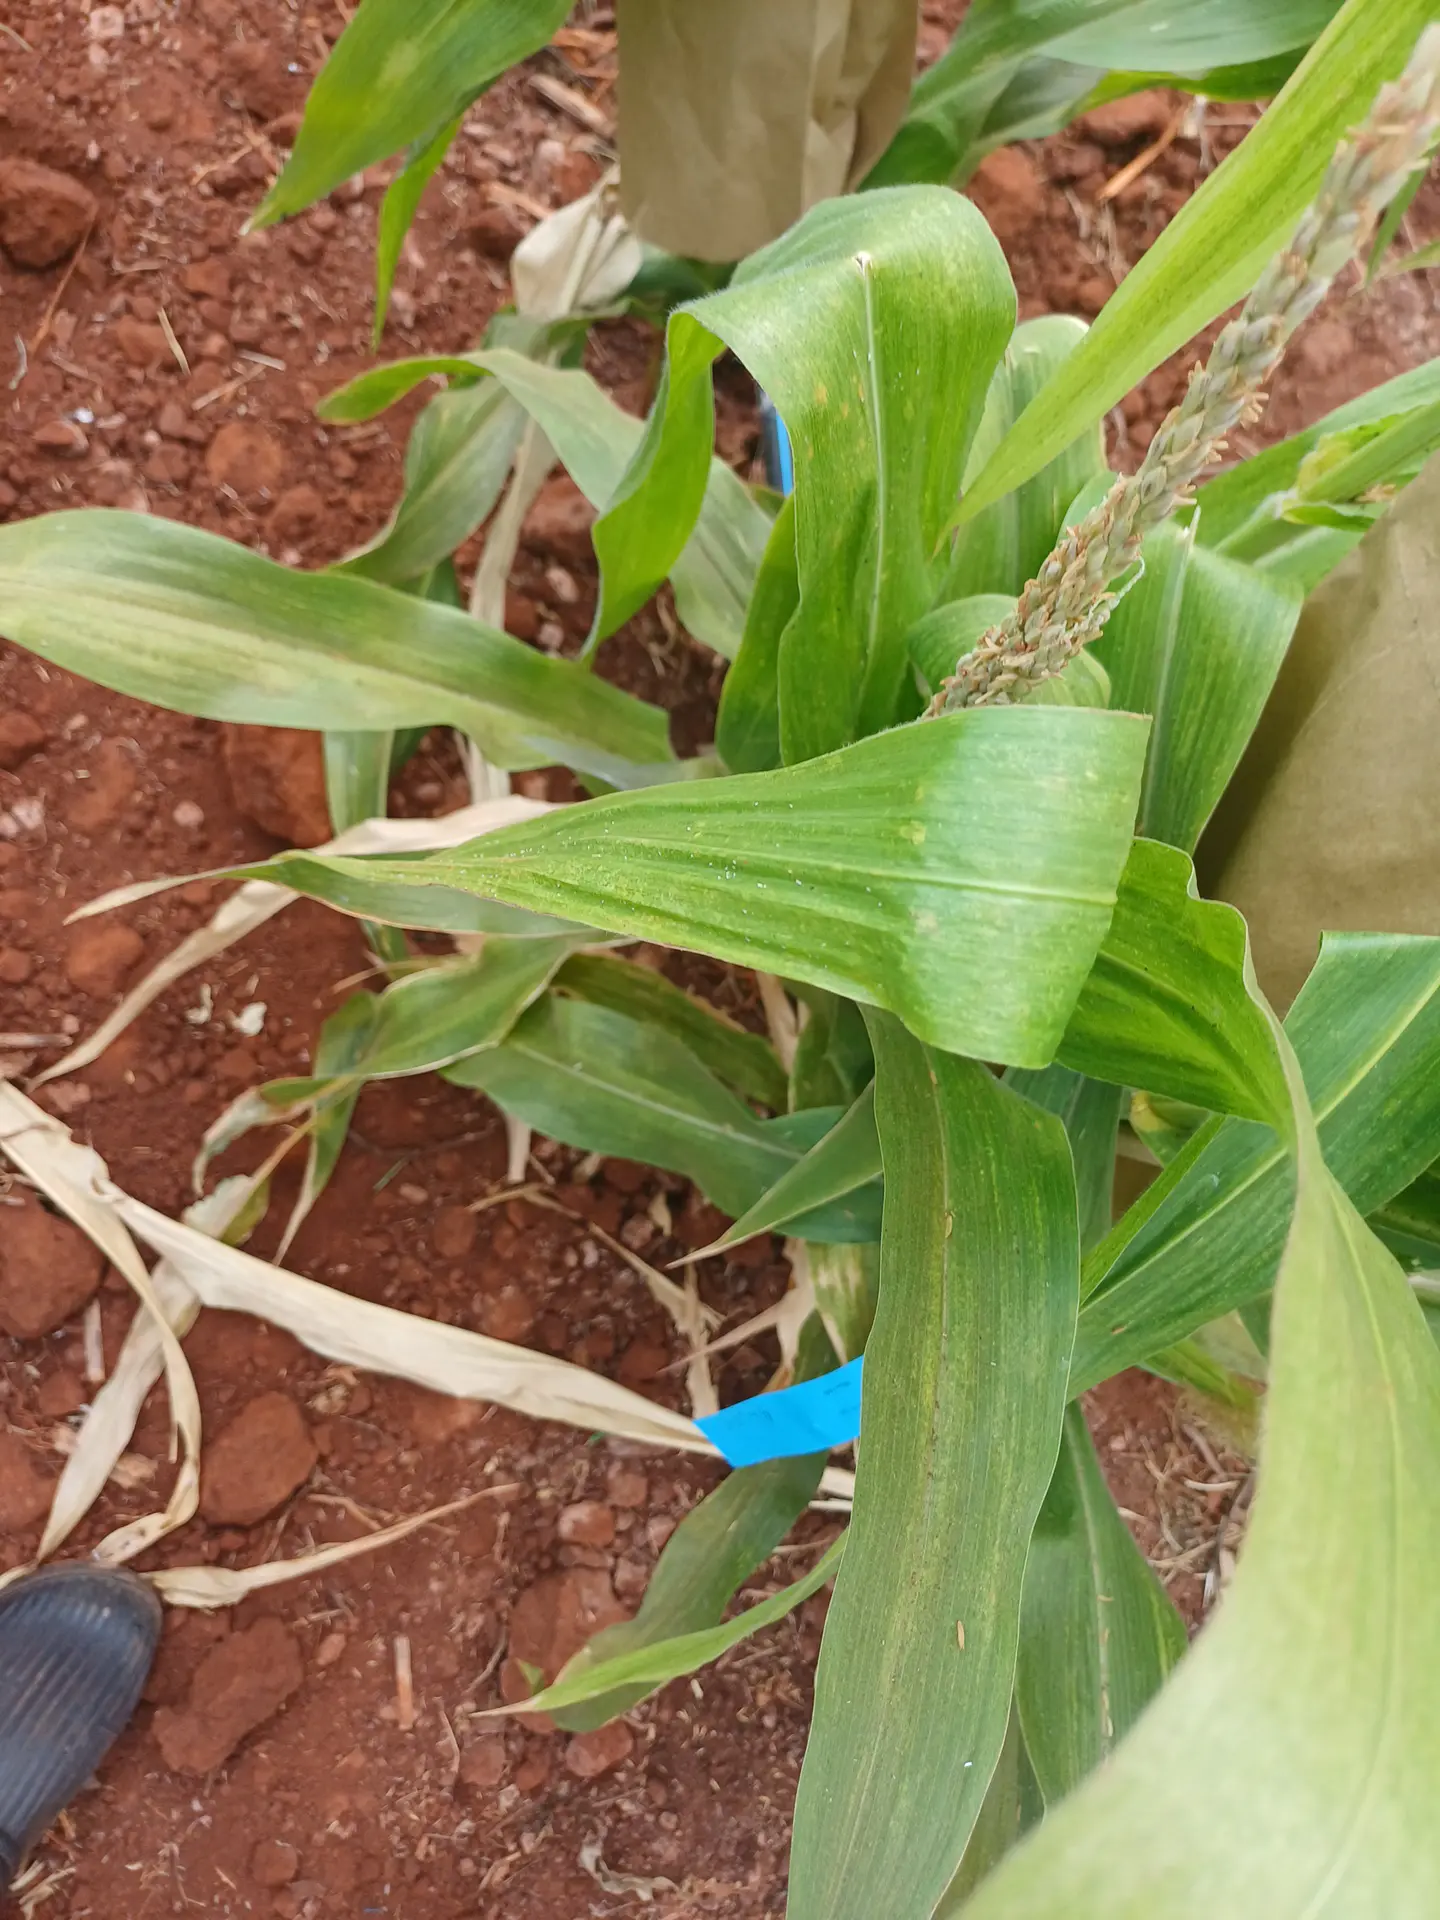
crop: maize
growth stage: flowering
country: Kenya
